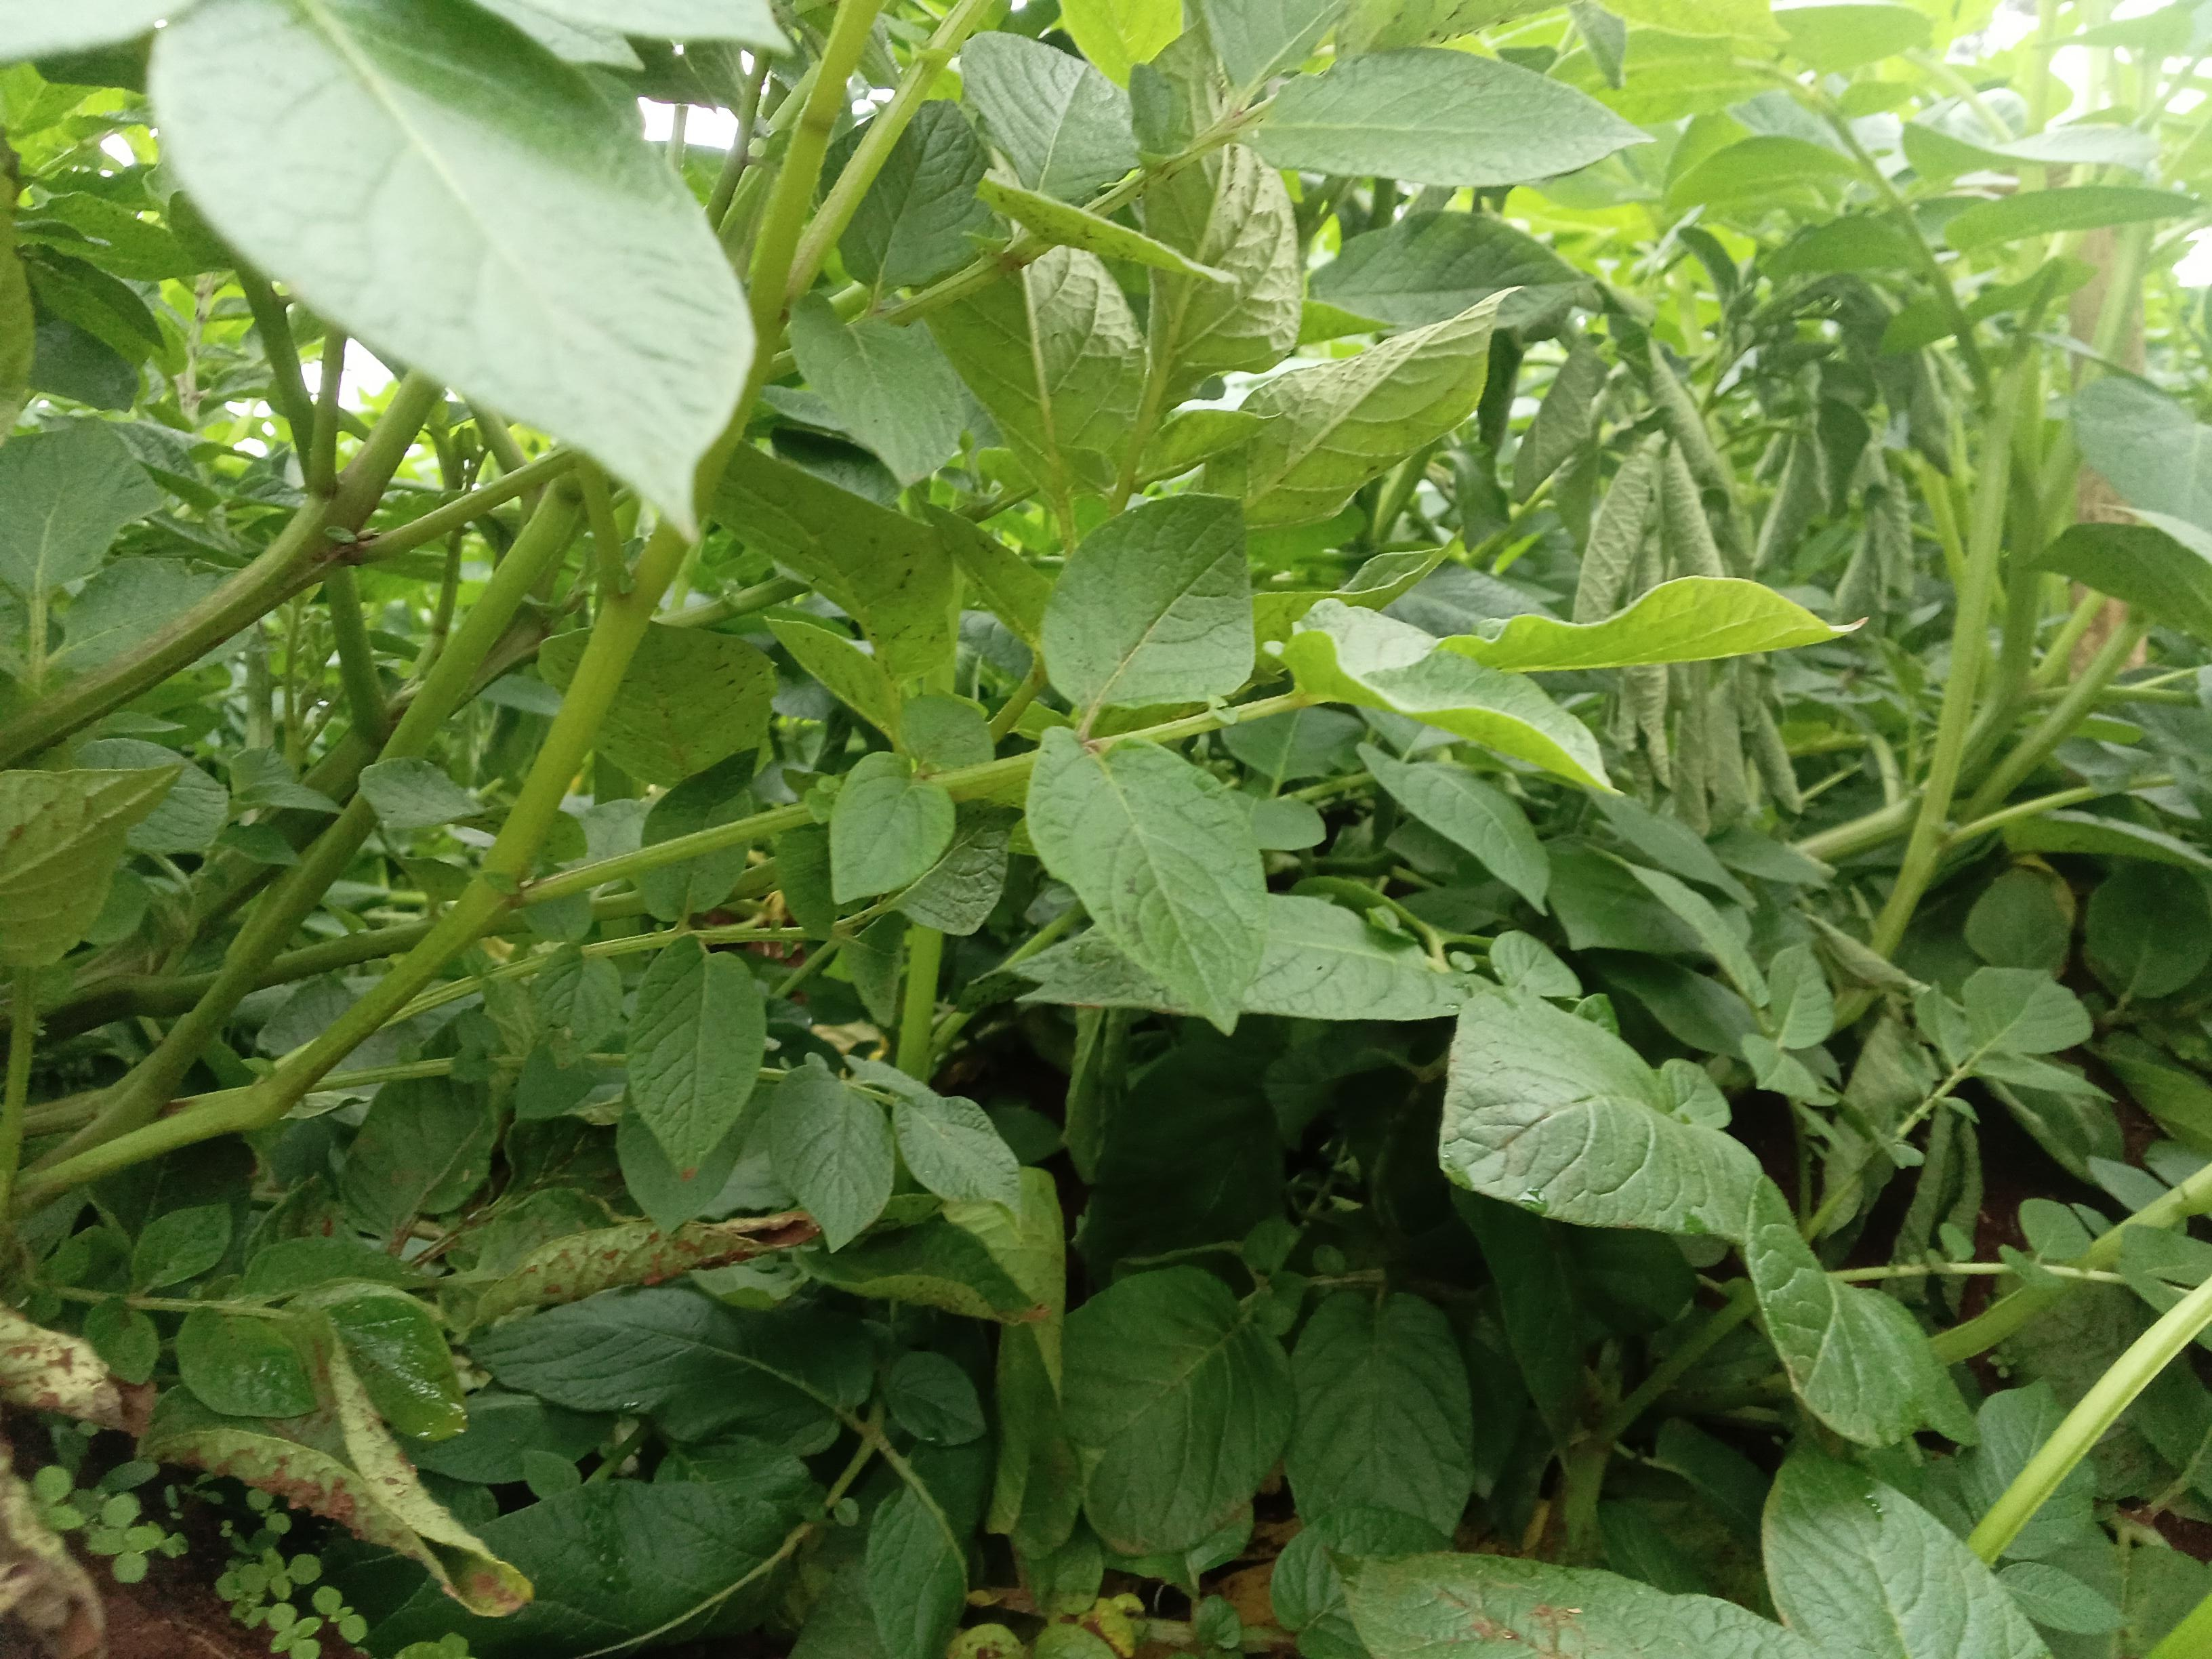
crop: potato
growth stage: flowering
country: Kenya
